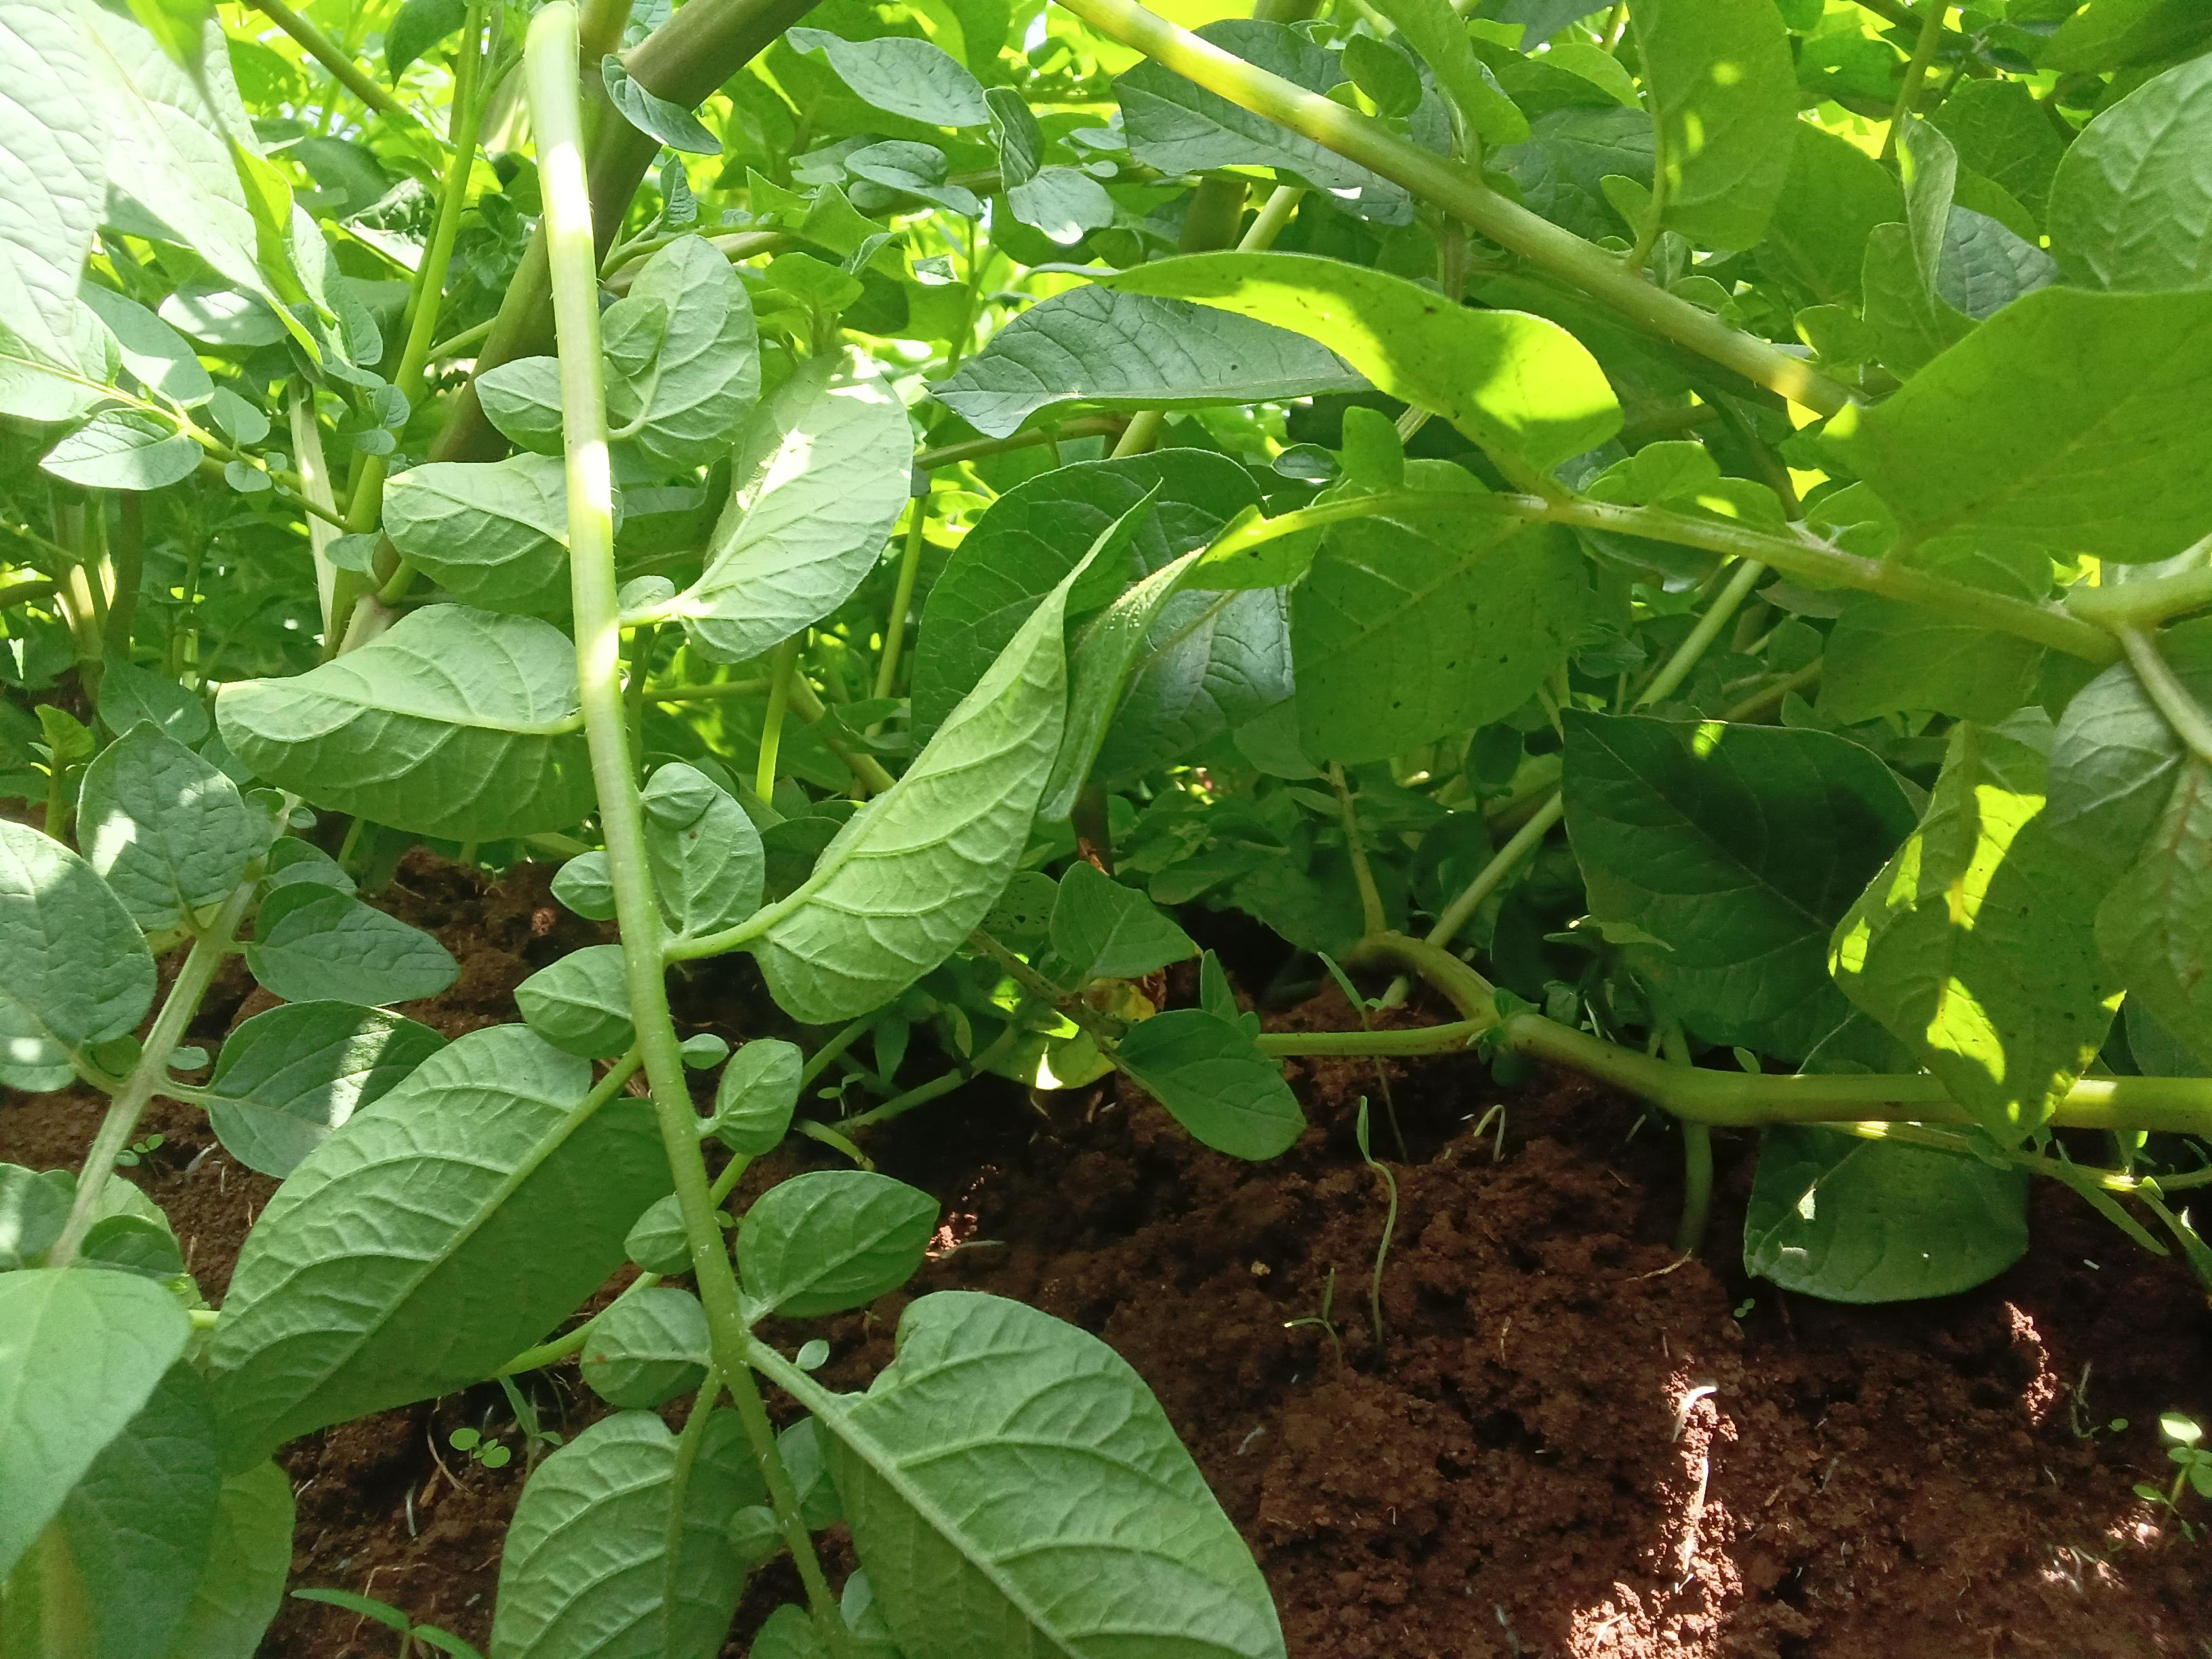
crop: potato
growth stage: flowering
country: Kenya
